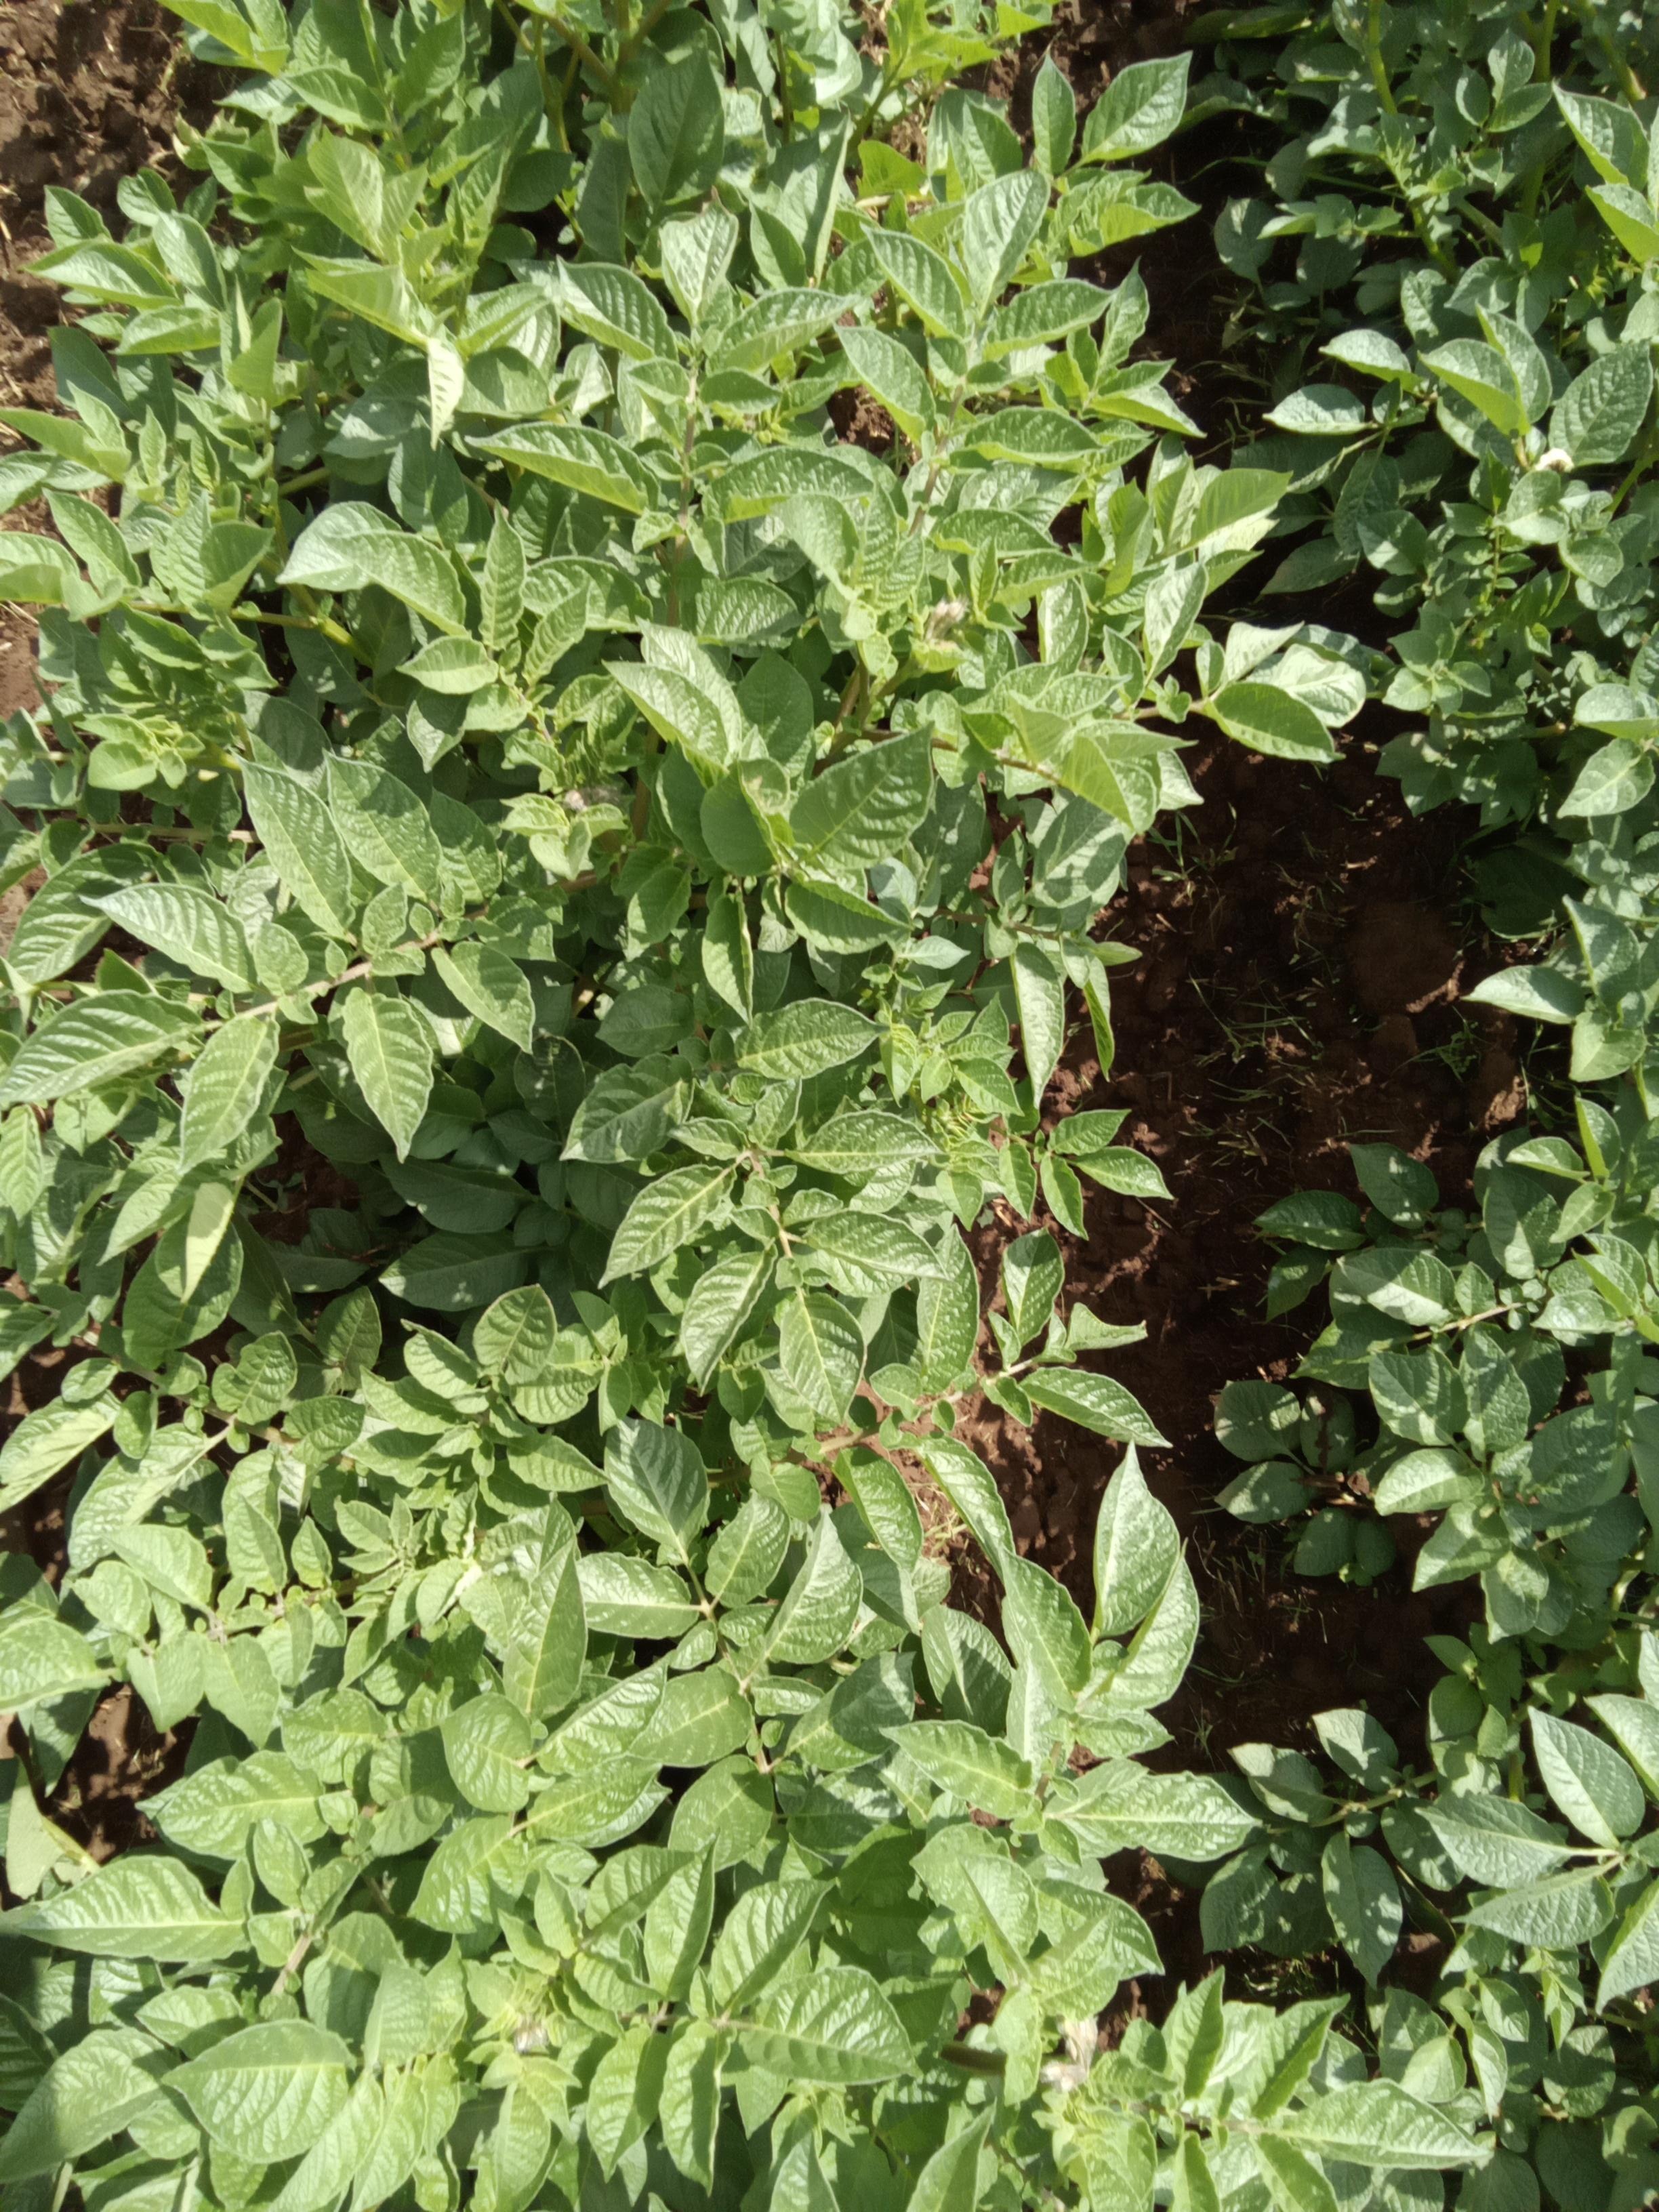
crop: potato
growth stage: vegetative
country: Kenya
